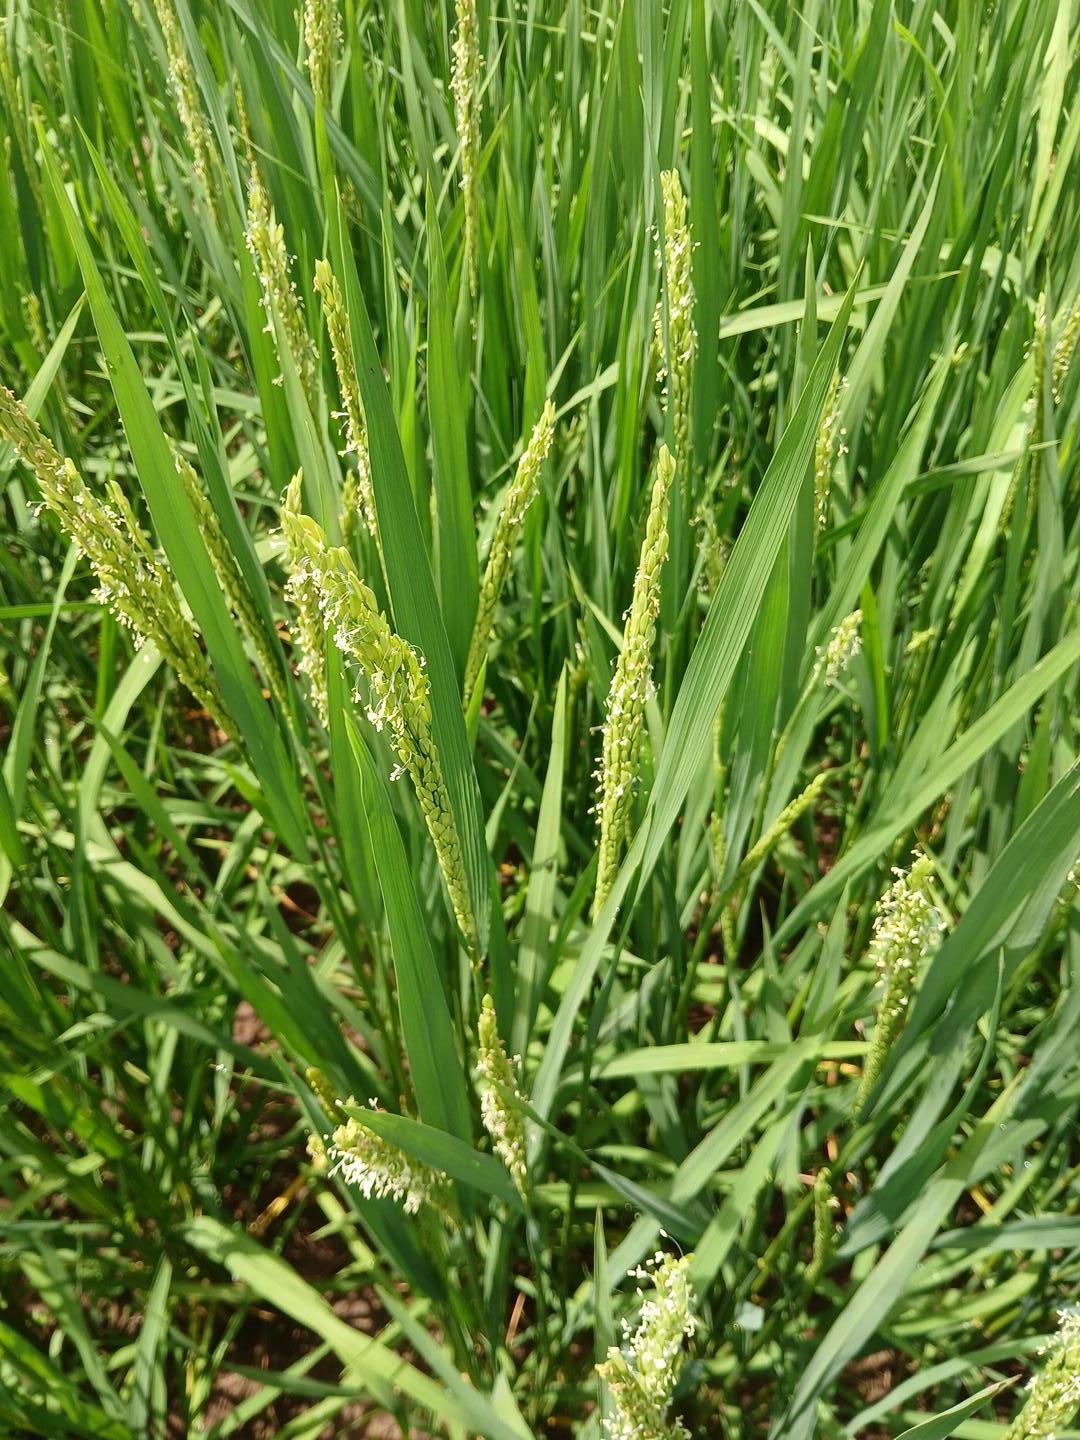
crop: rice
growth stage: flowering
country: Côte d'Ivoire
